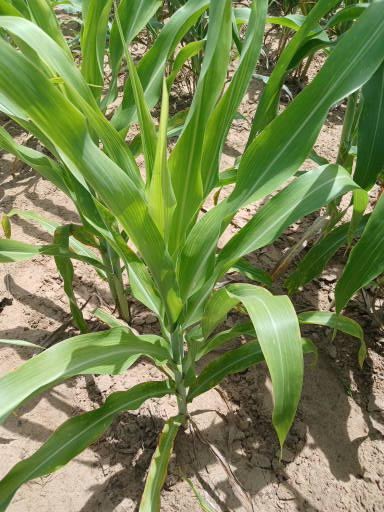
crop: sorghum
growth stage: vegetative
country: Senegal
